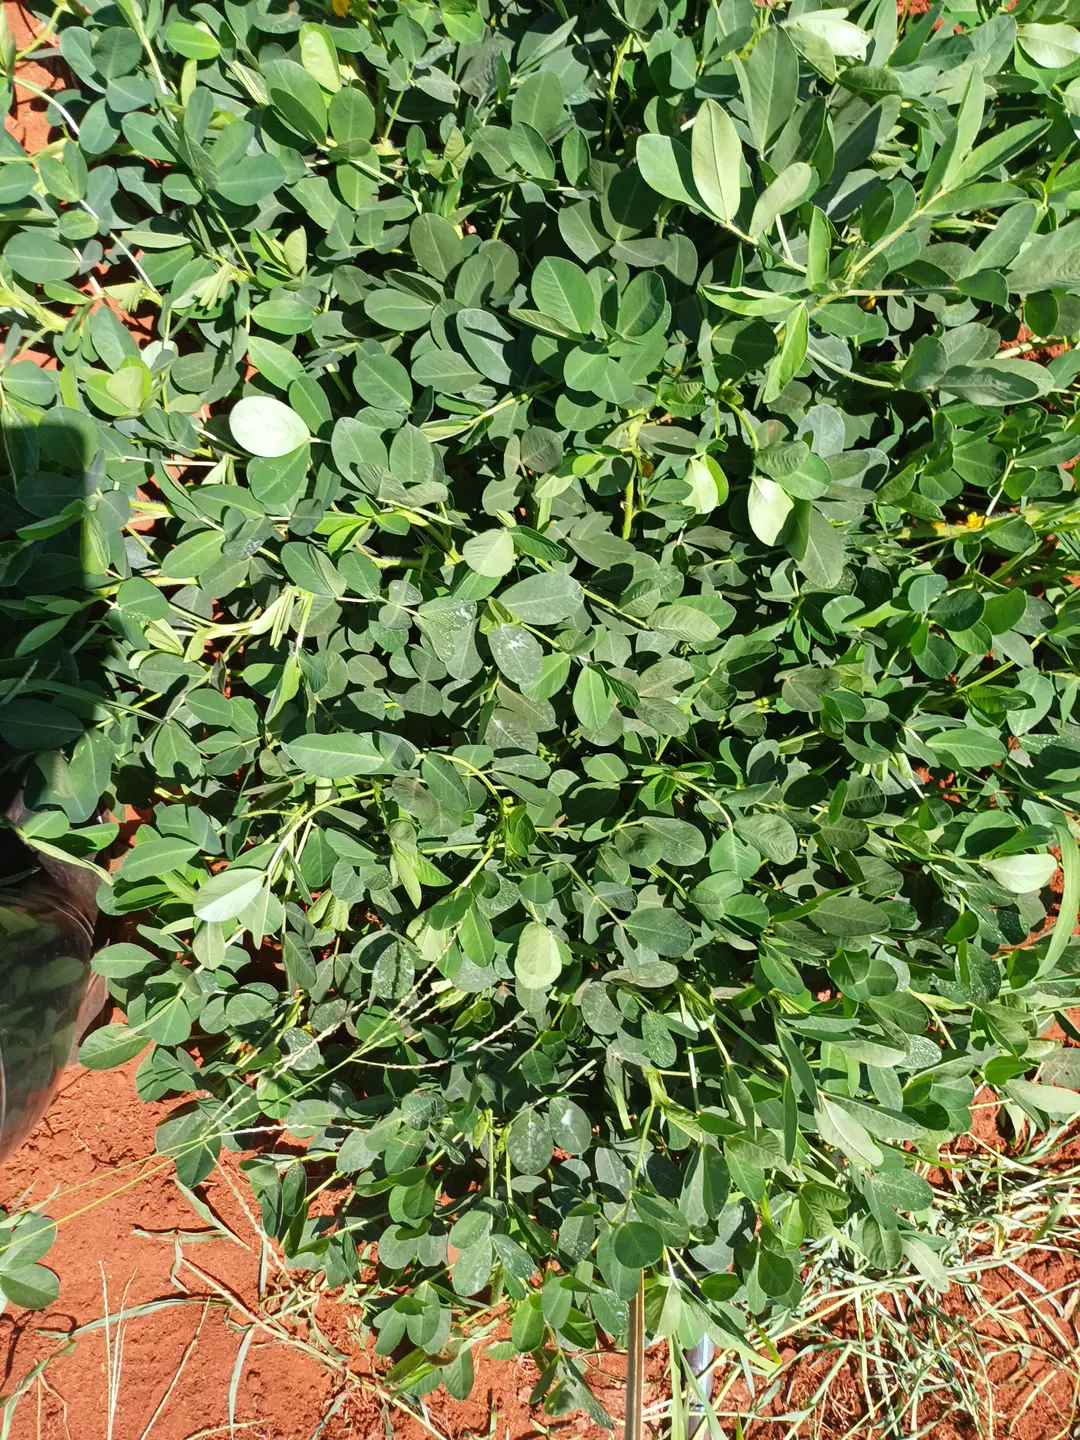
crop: groundnut
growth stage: flowering
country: Kenya
